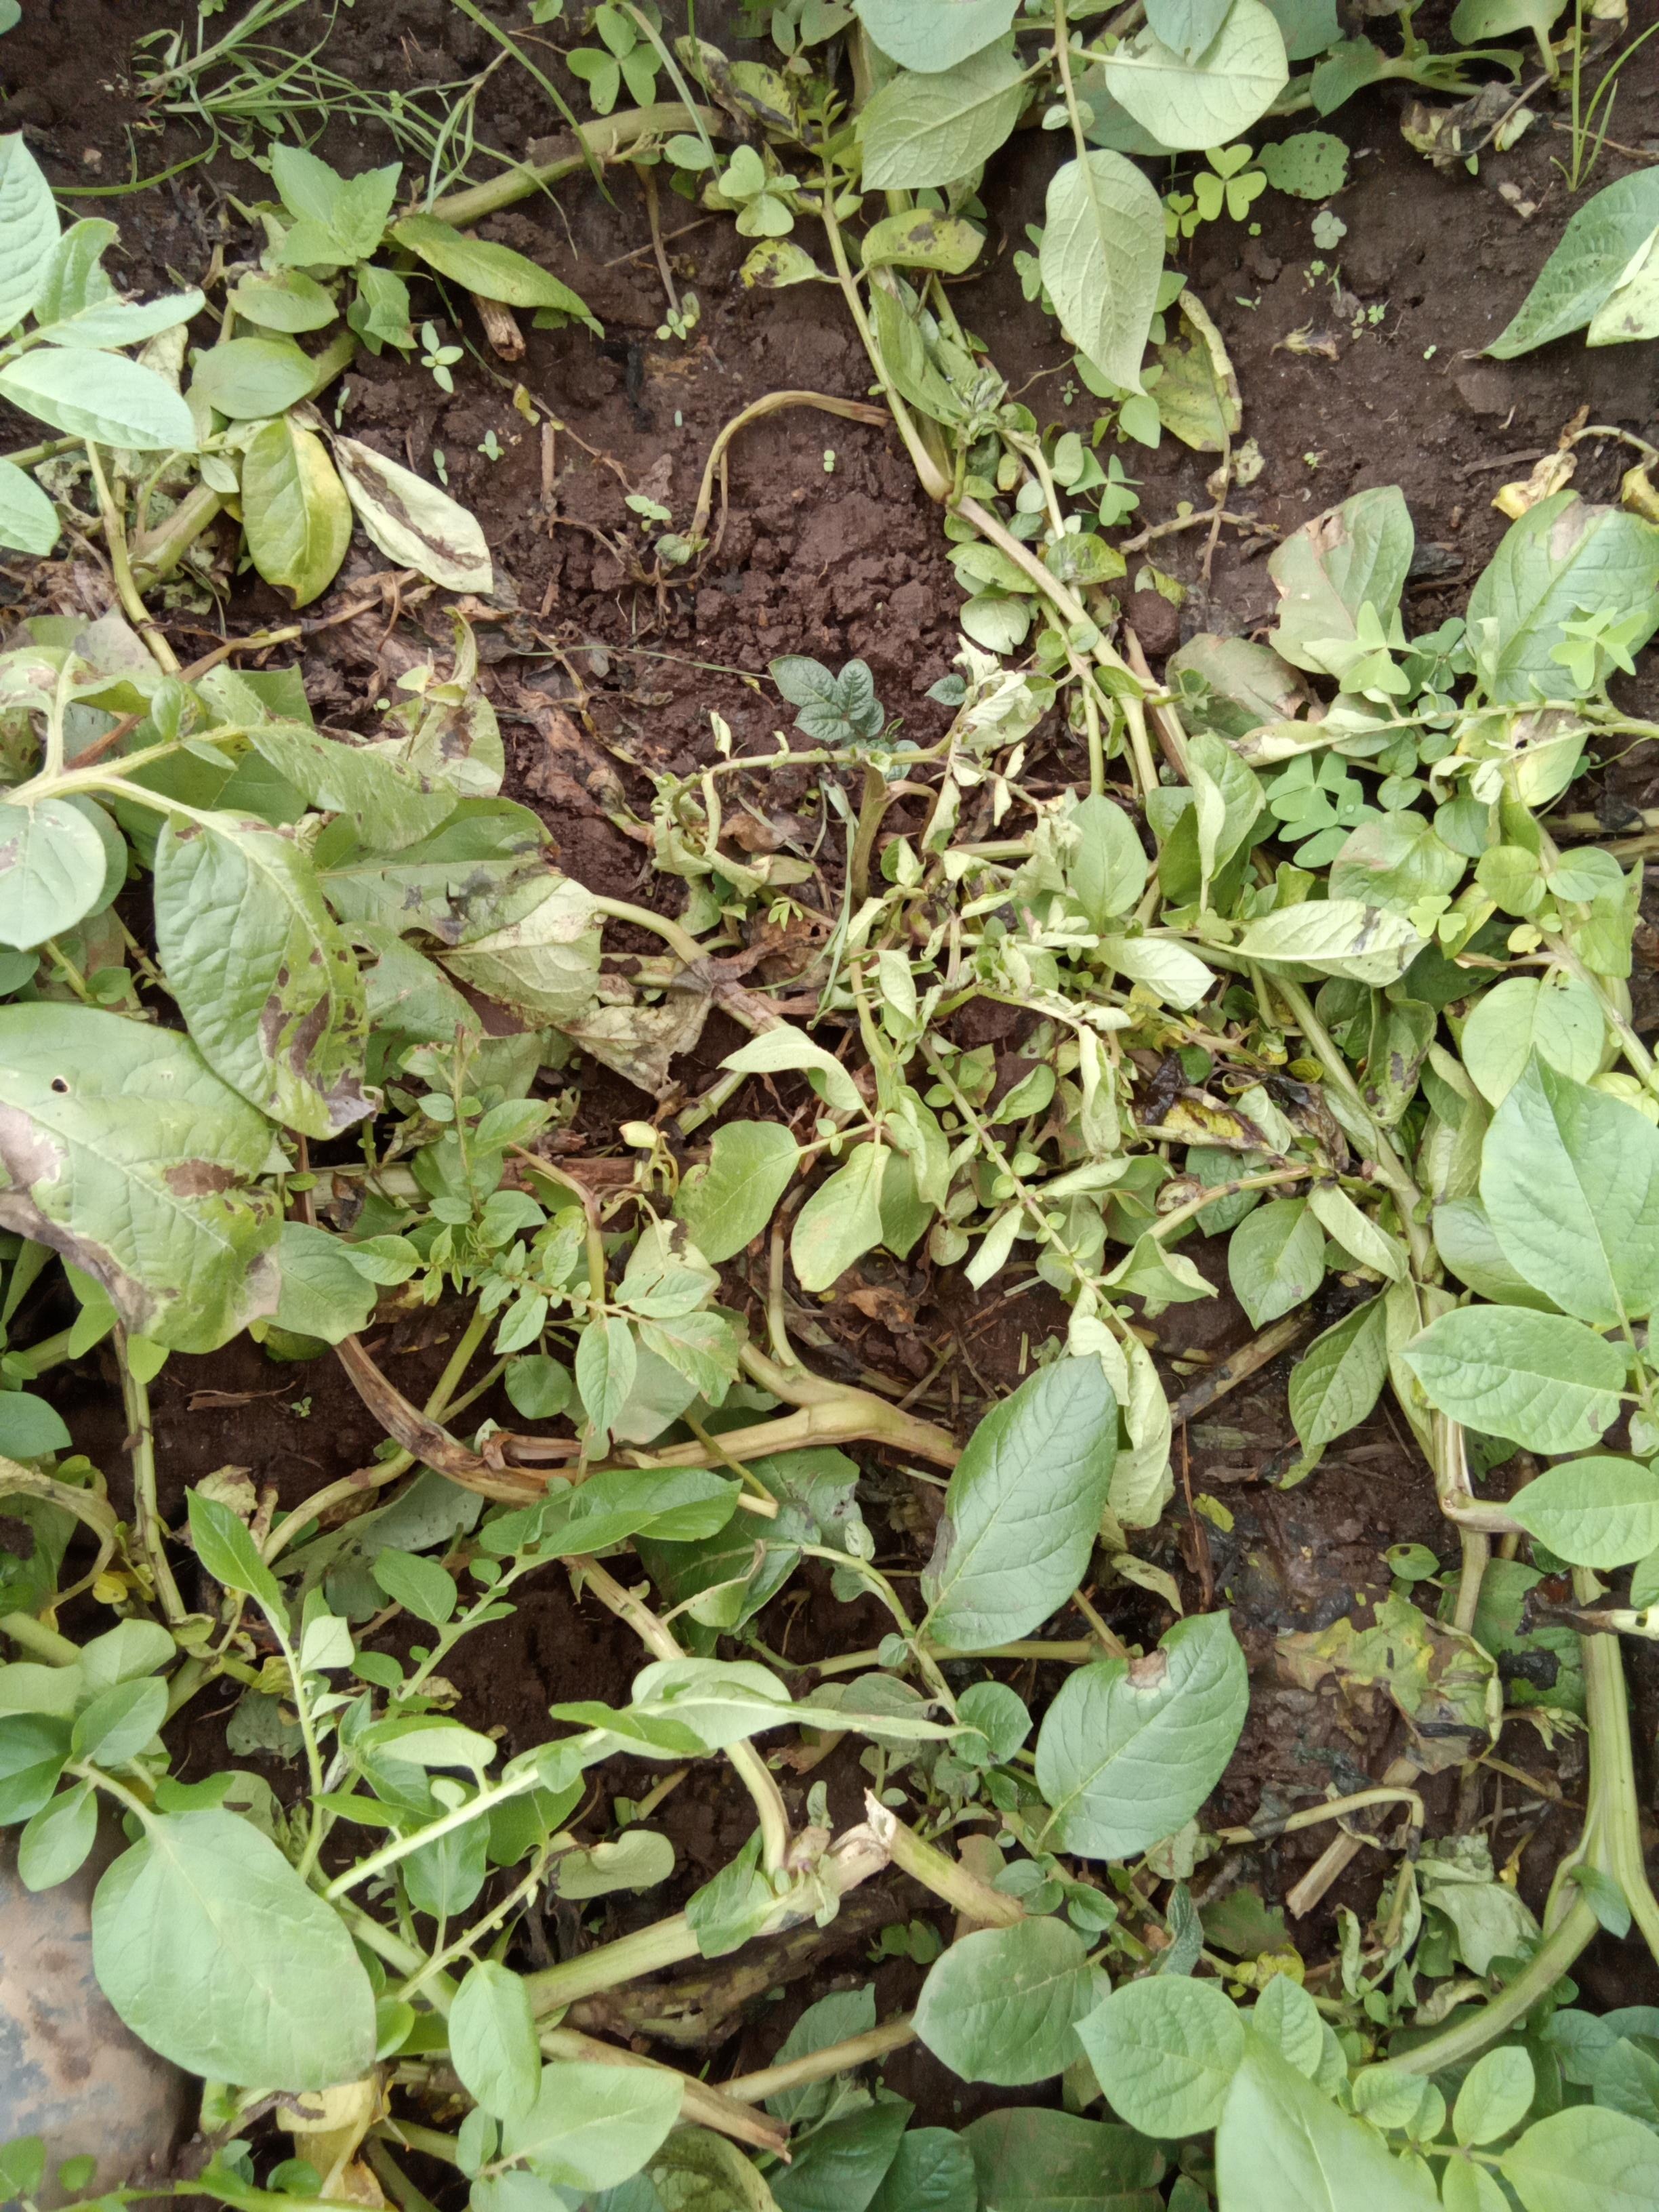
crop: potato
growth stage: vegetative
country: Kenya
